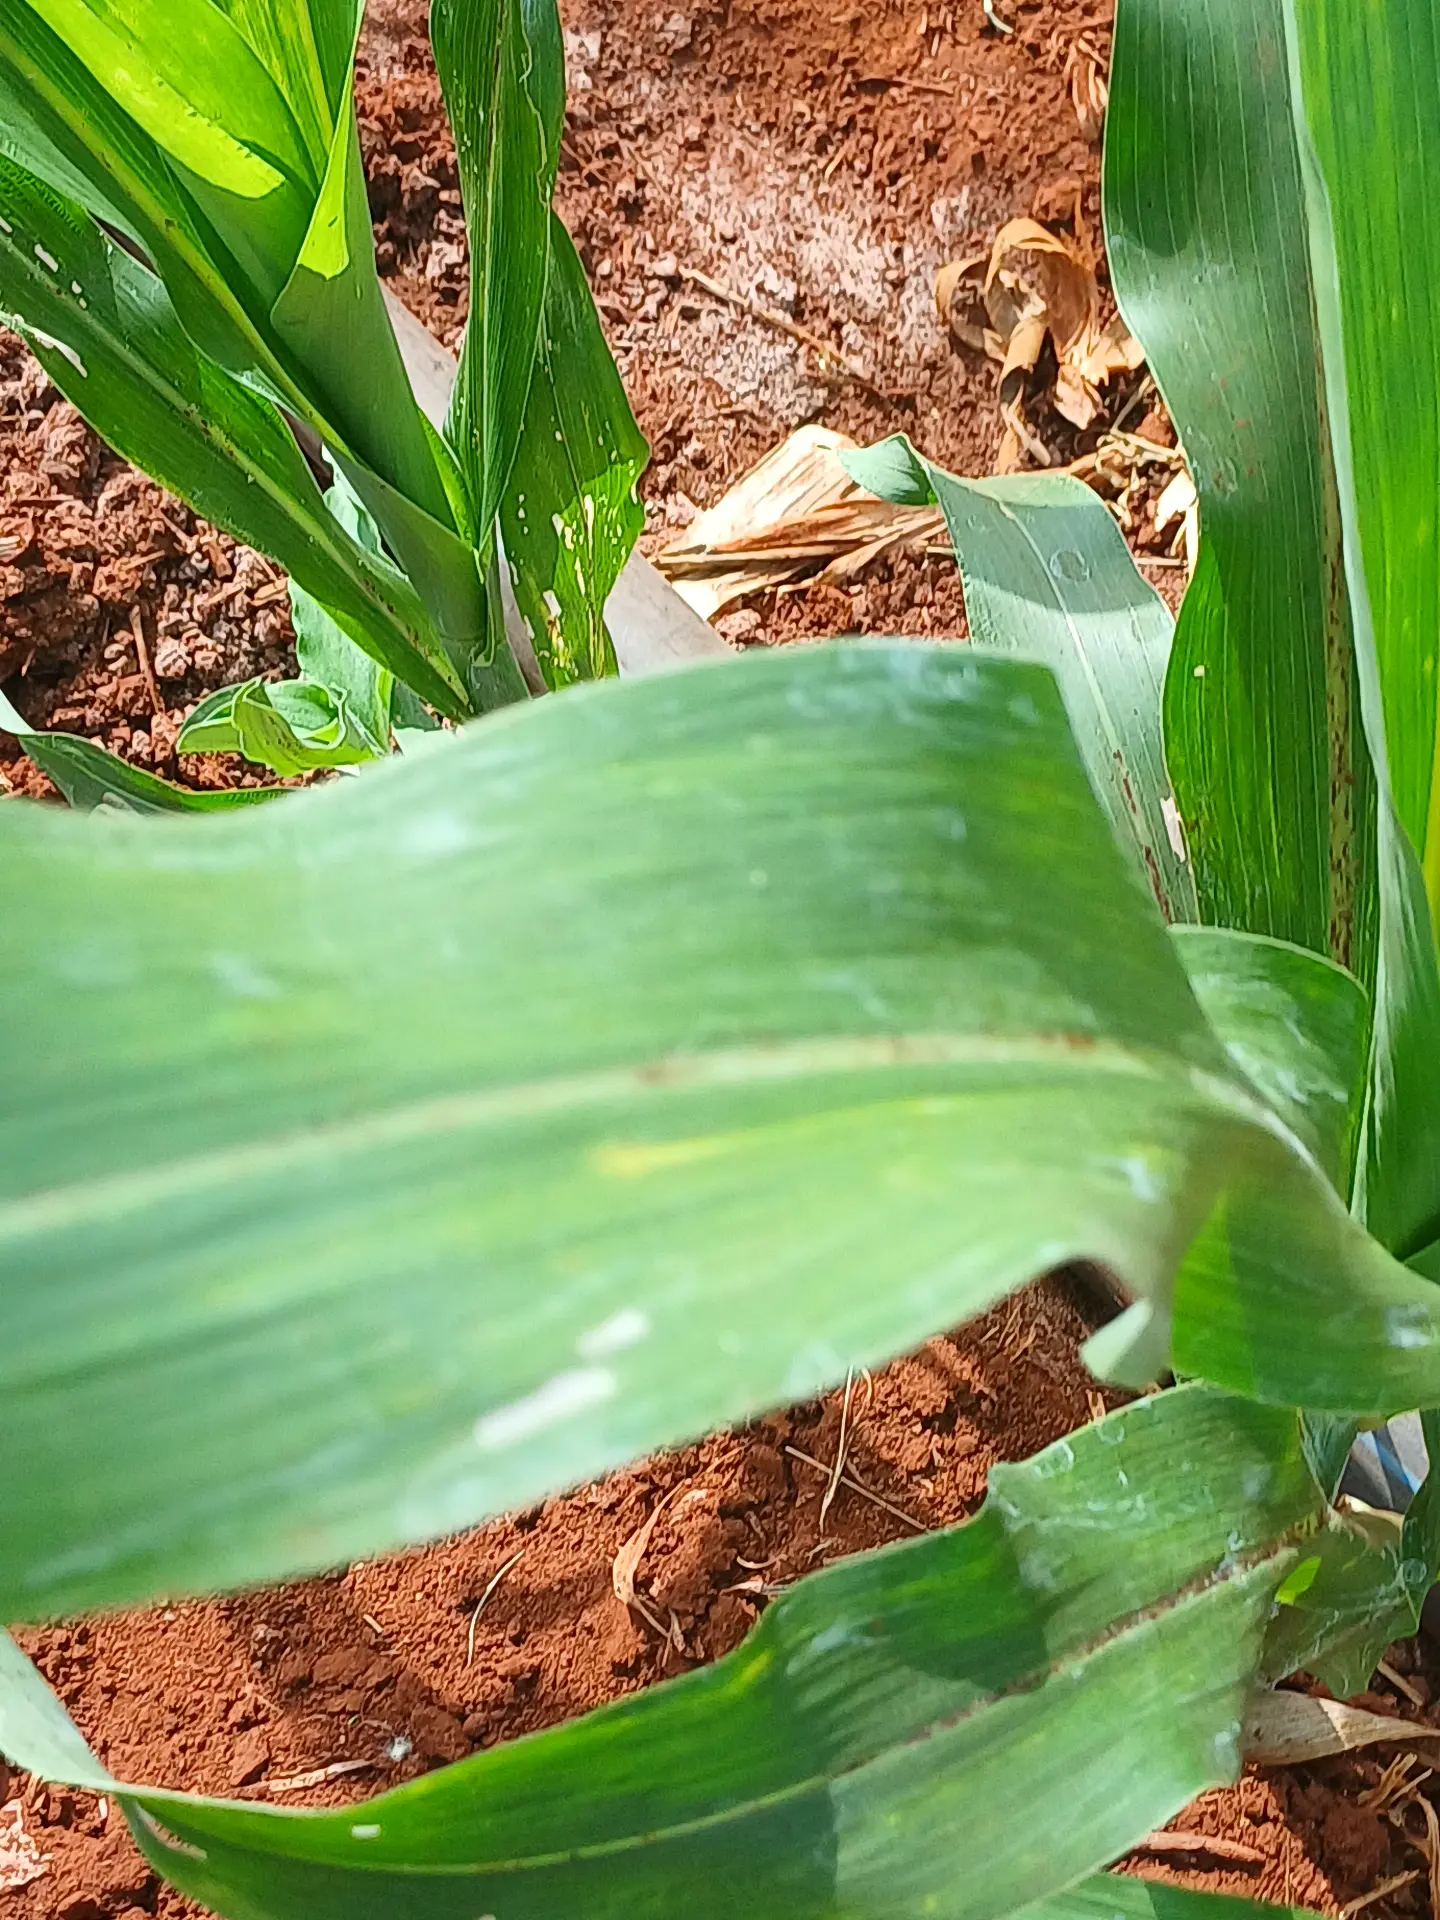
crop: sorghum
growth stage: vegetative
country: Kenya
